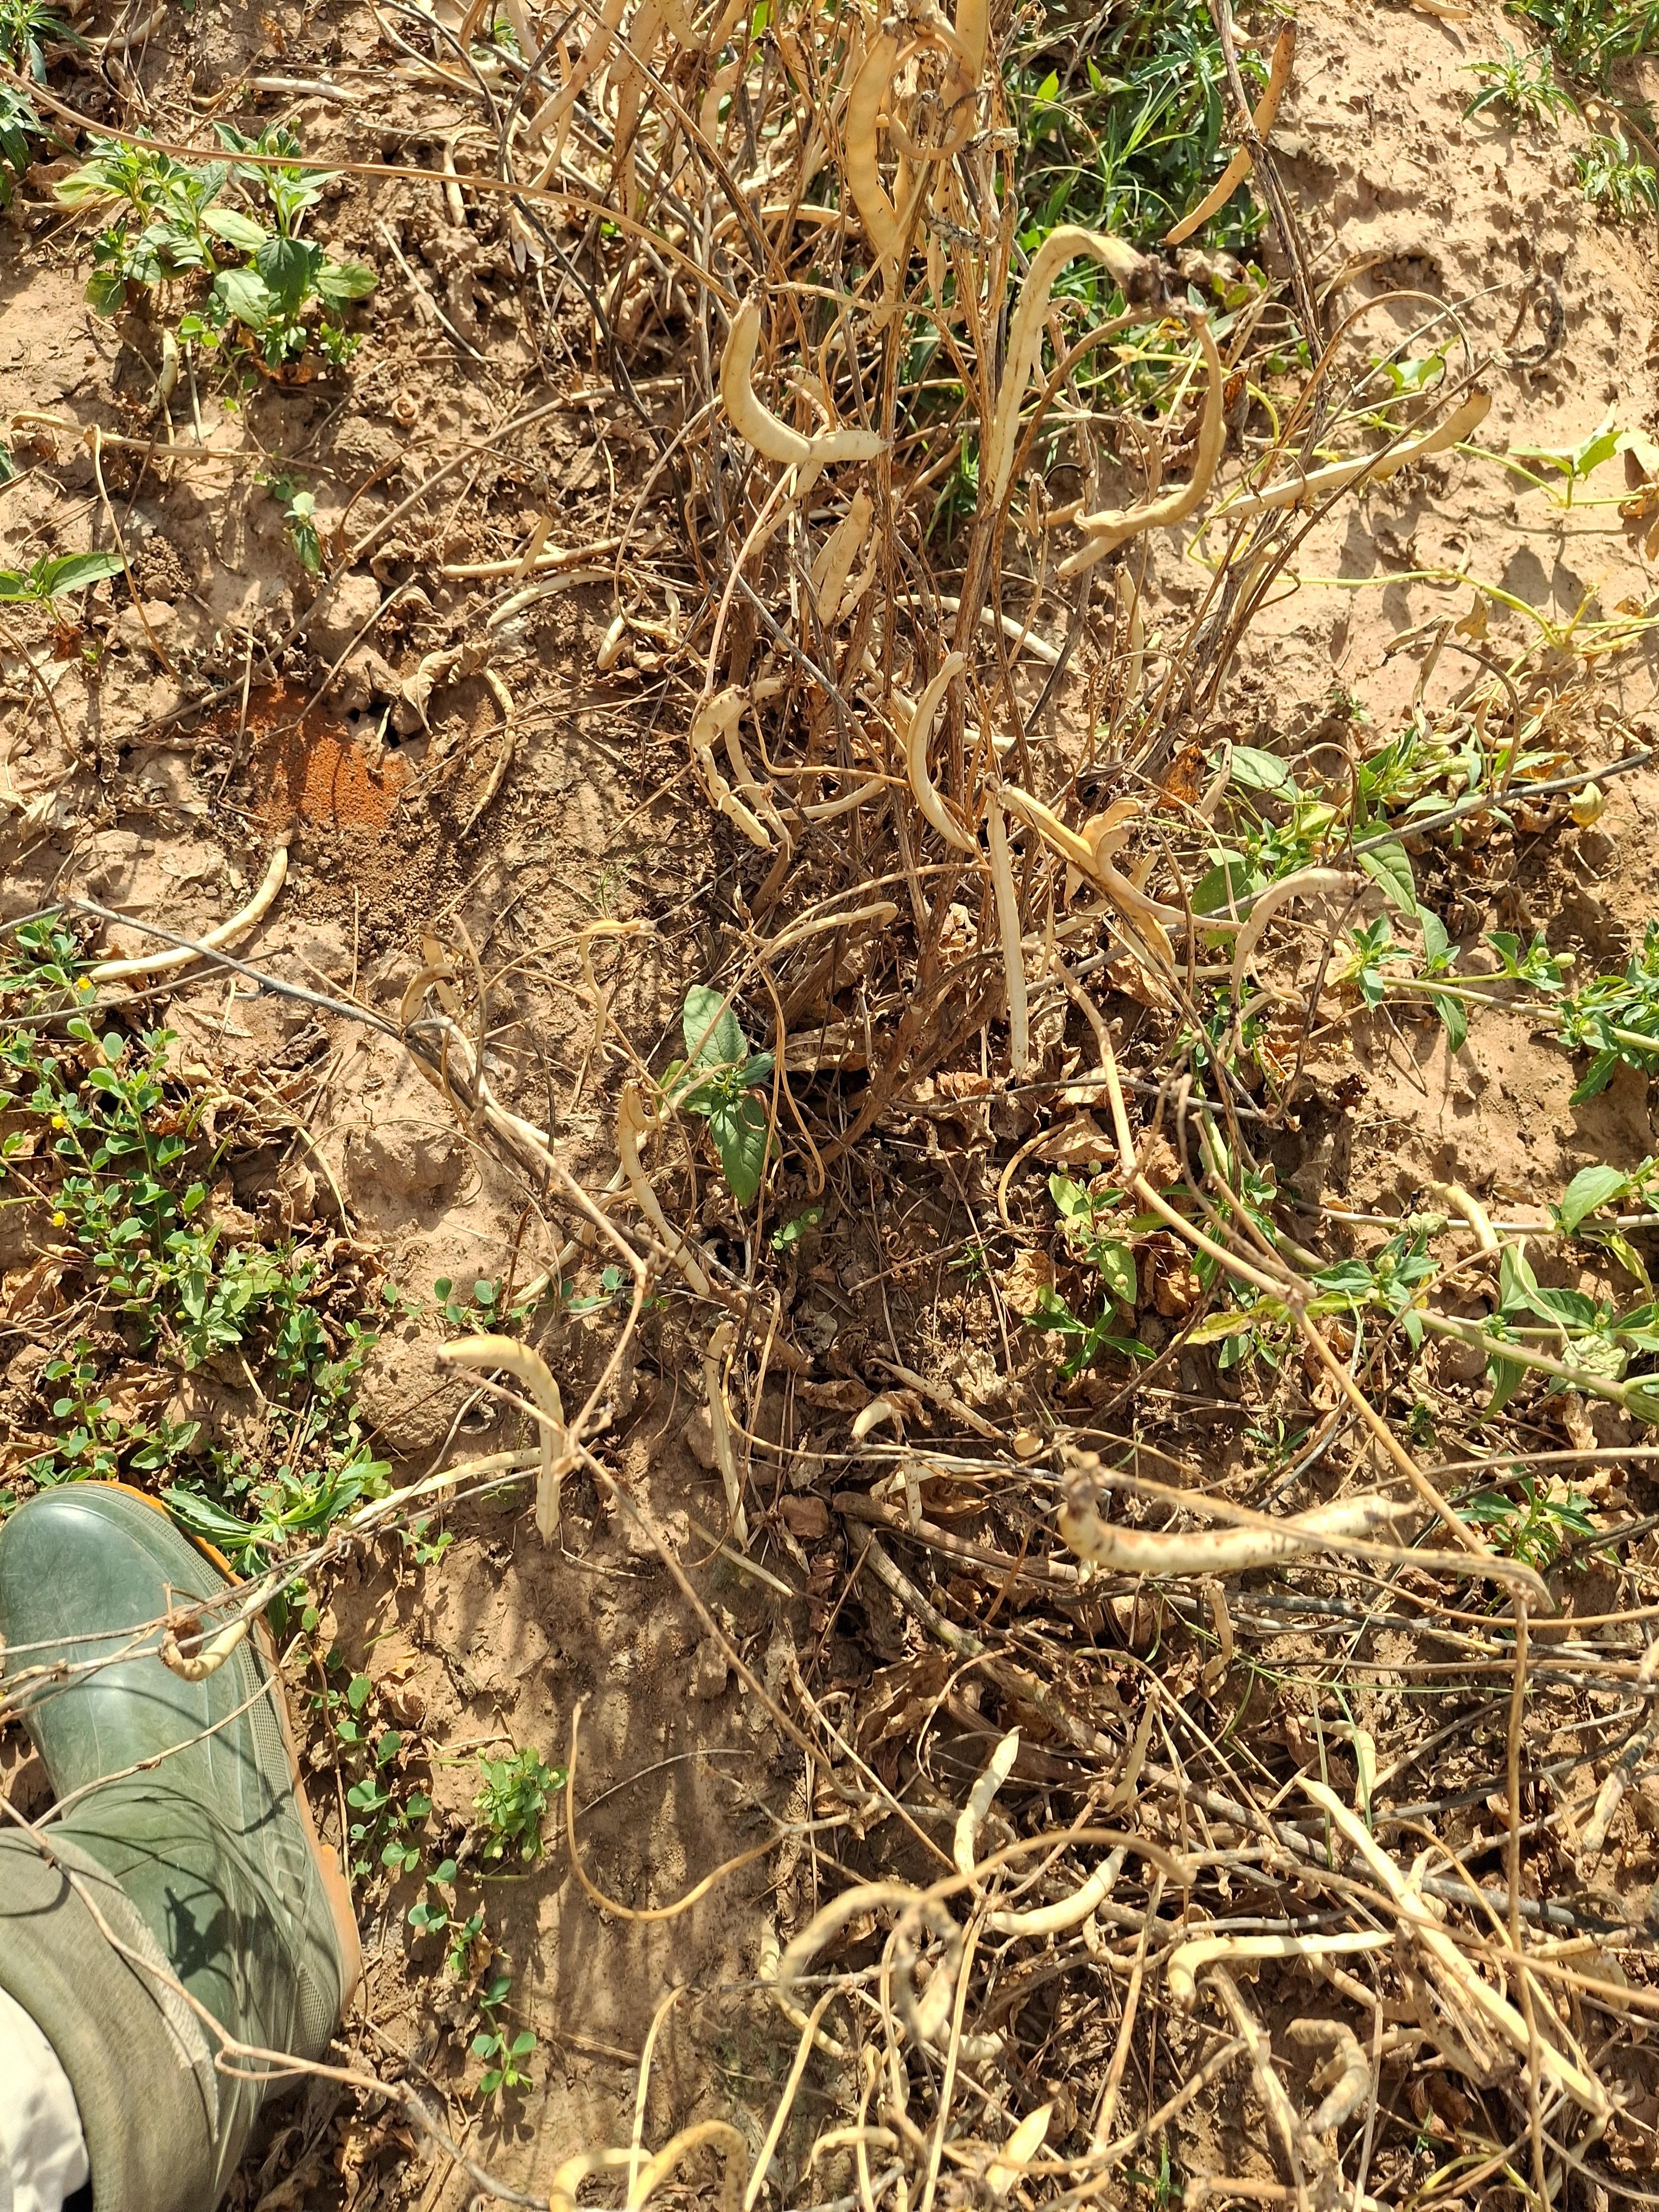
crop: cowpea
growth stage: maturity
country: Nigeria
